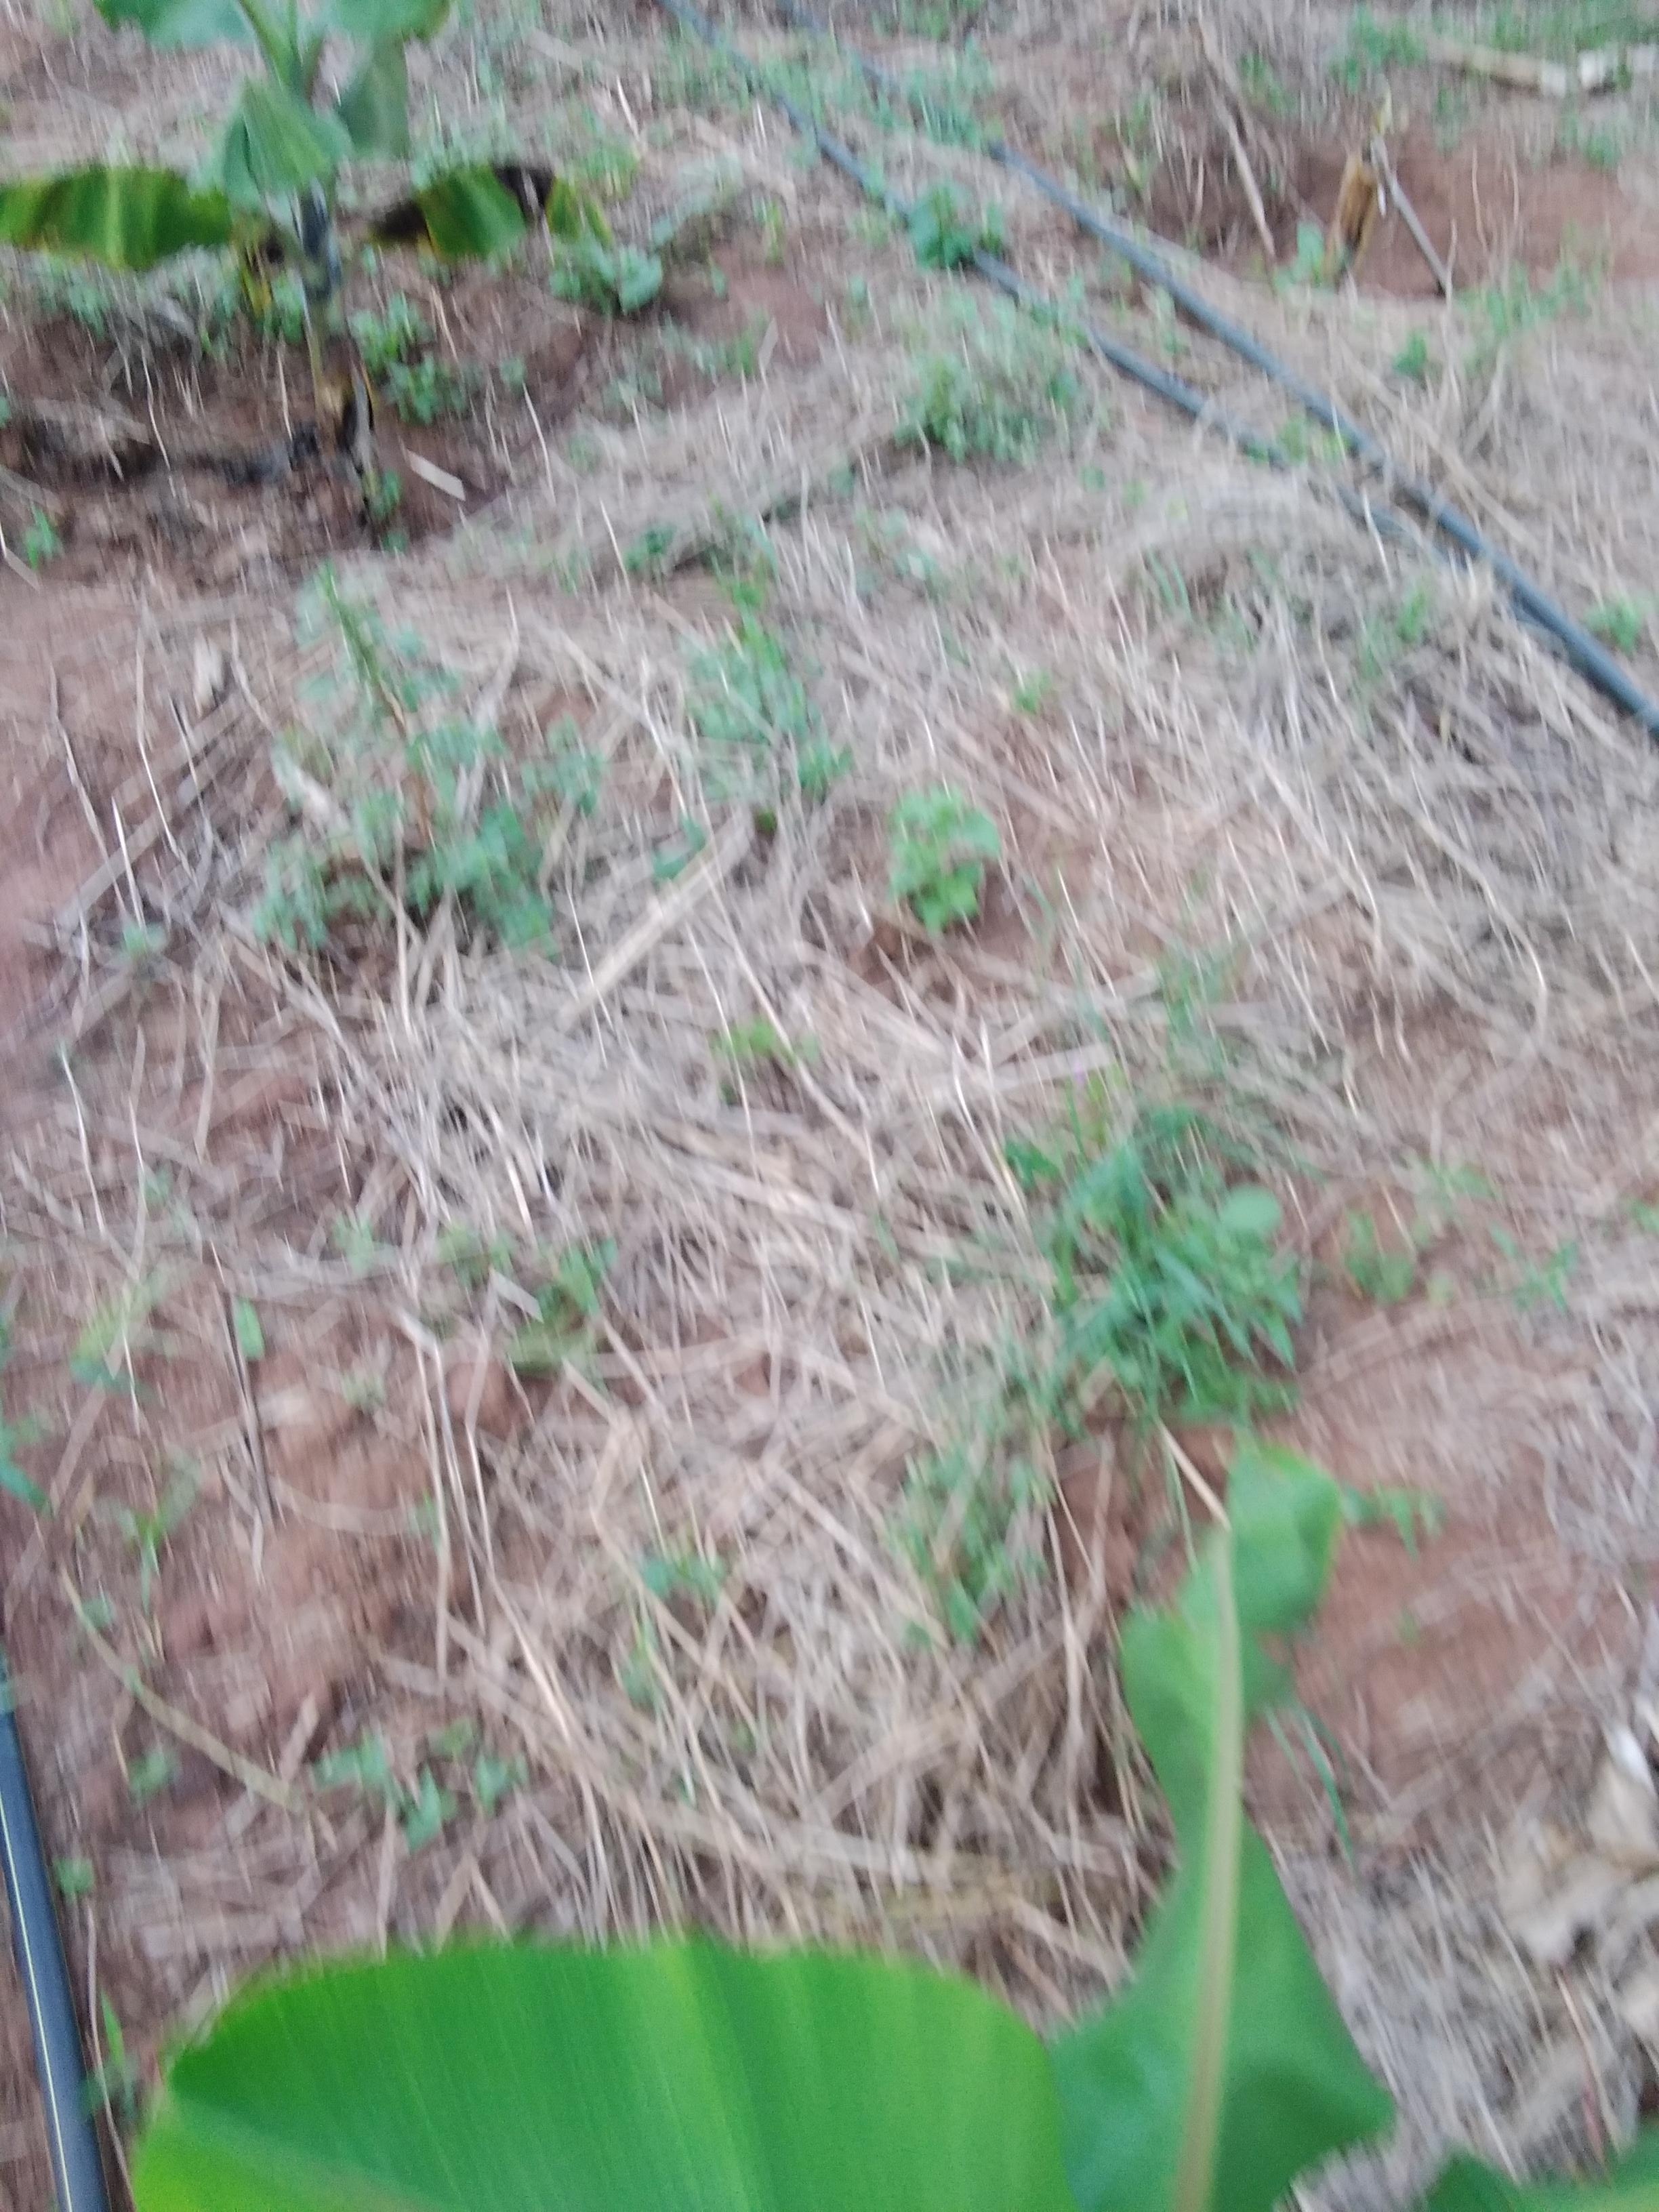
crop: banana
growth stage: vegetative
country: Tanzania
